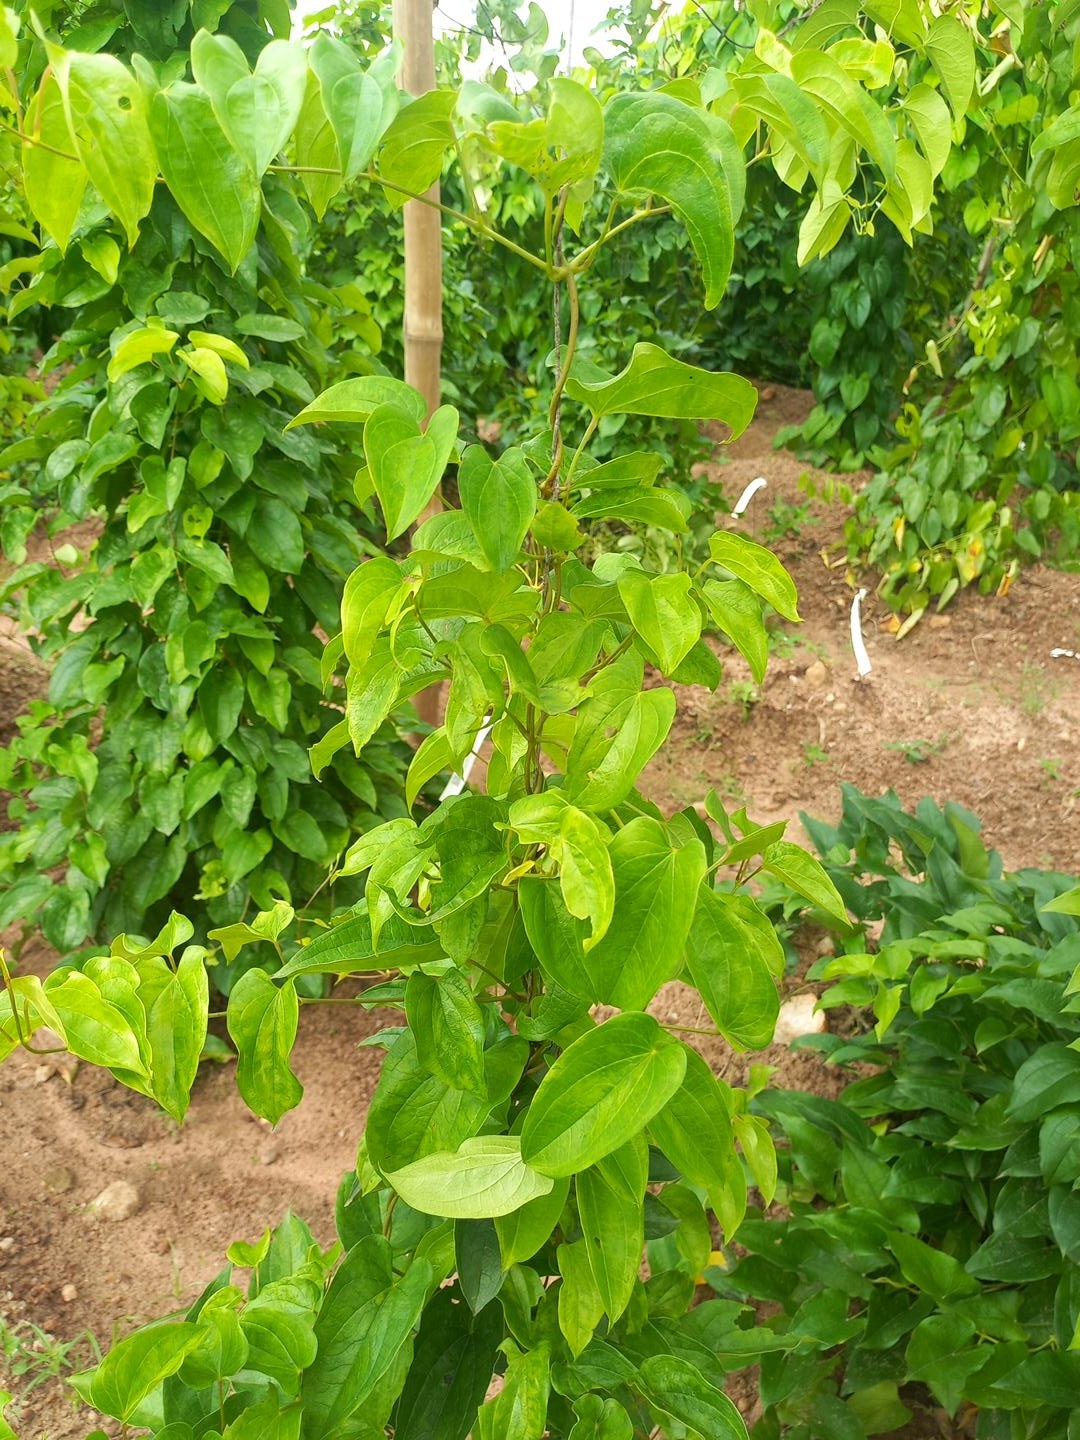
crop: yam
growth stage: vegetative
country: Nigeria
